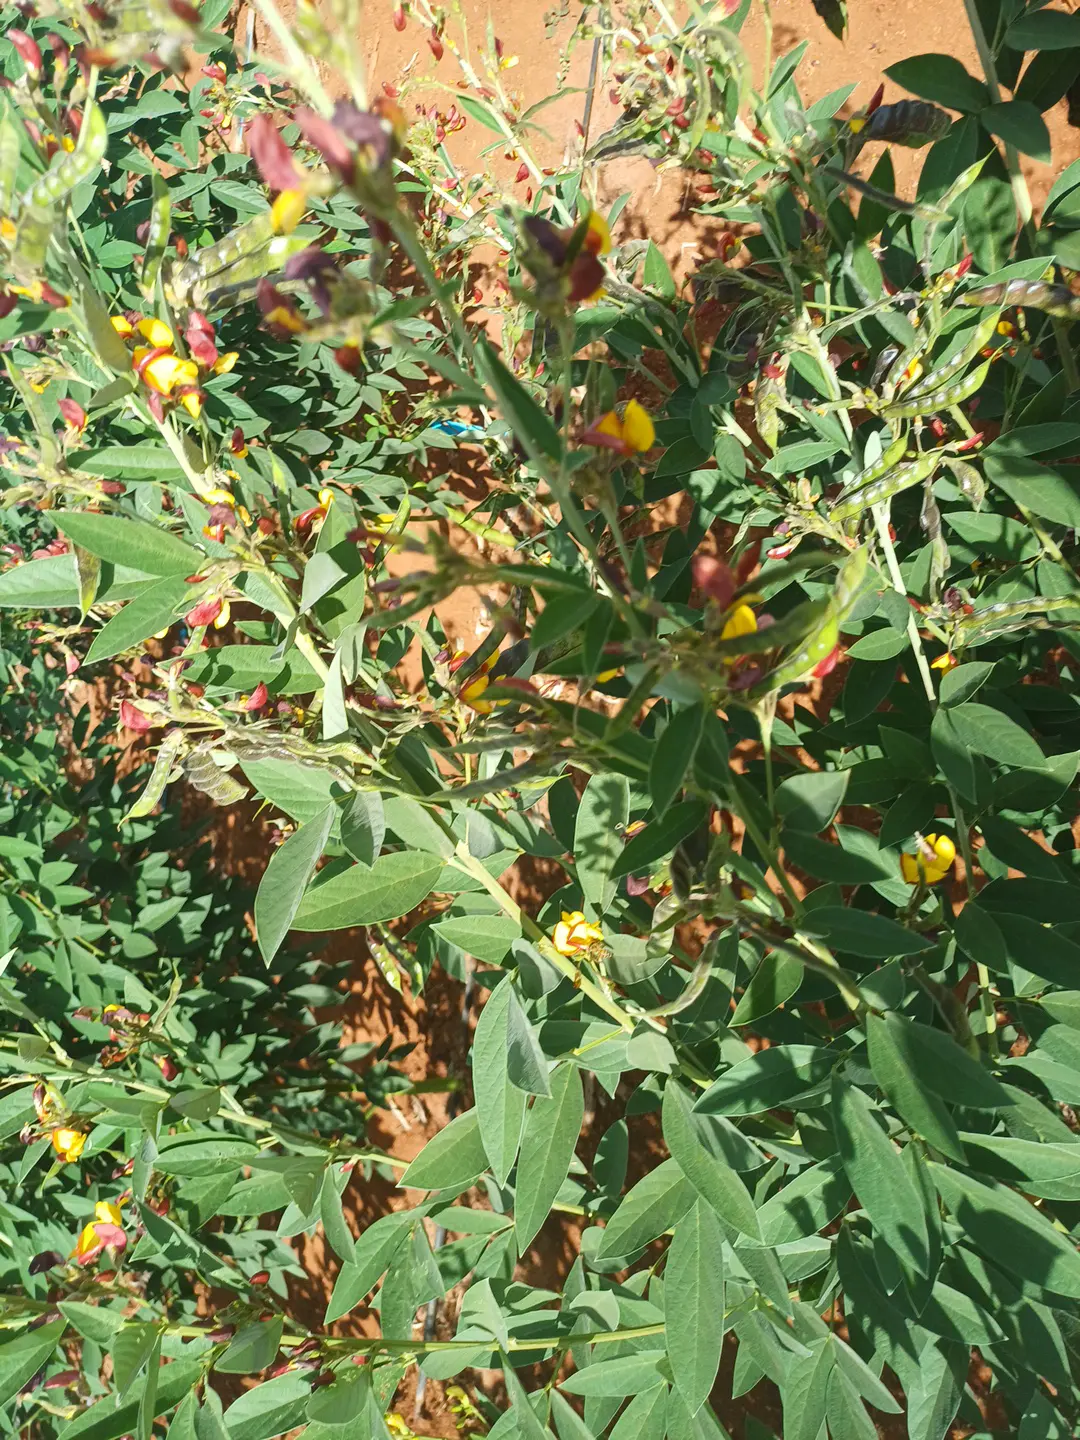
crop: pigeonpea
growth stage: development pod
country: Kenya
